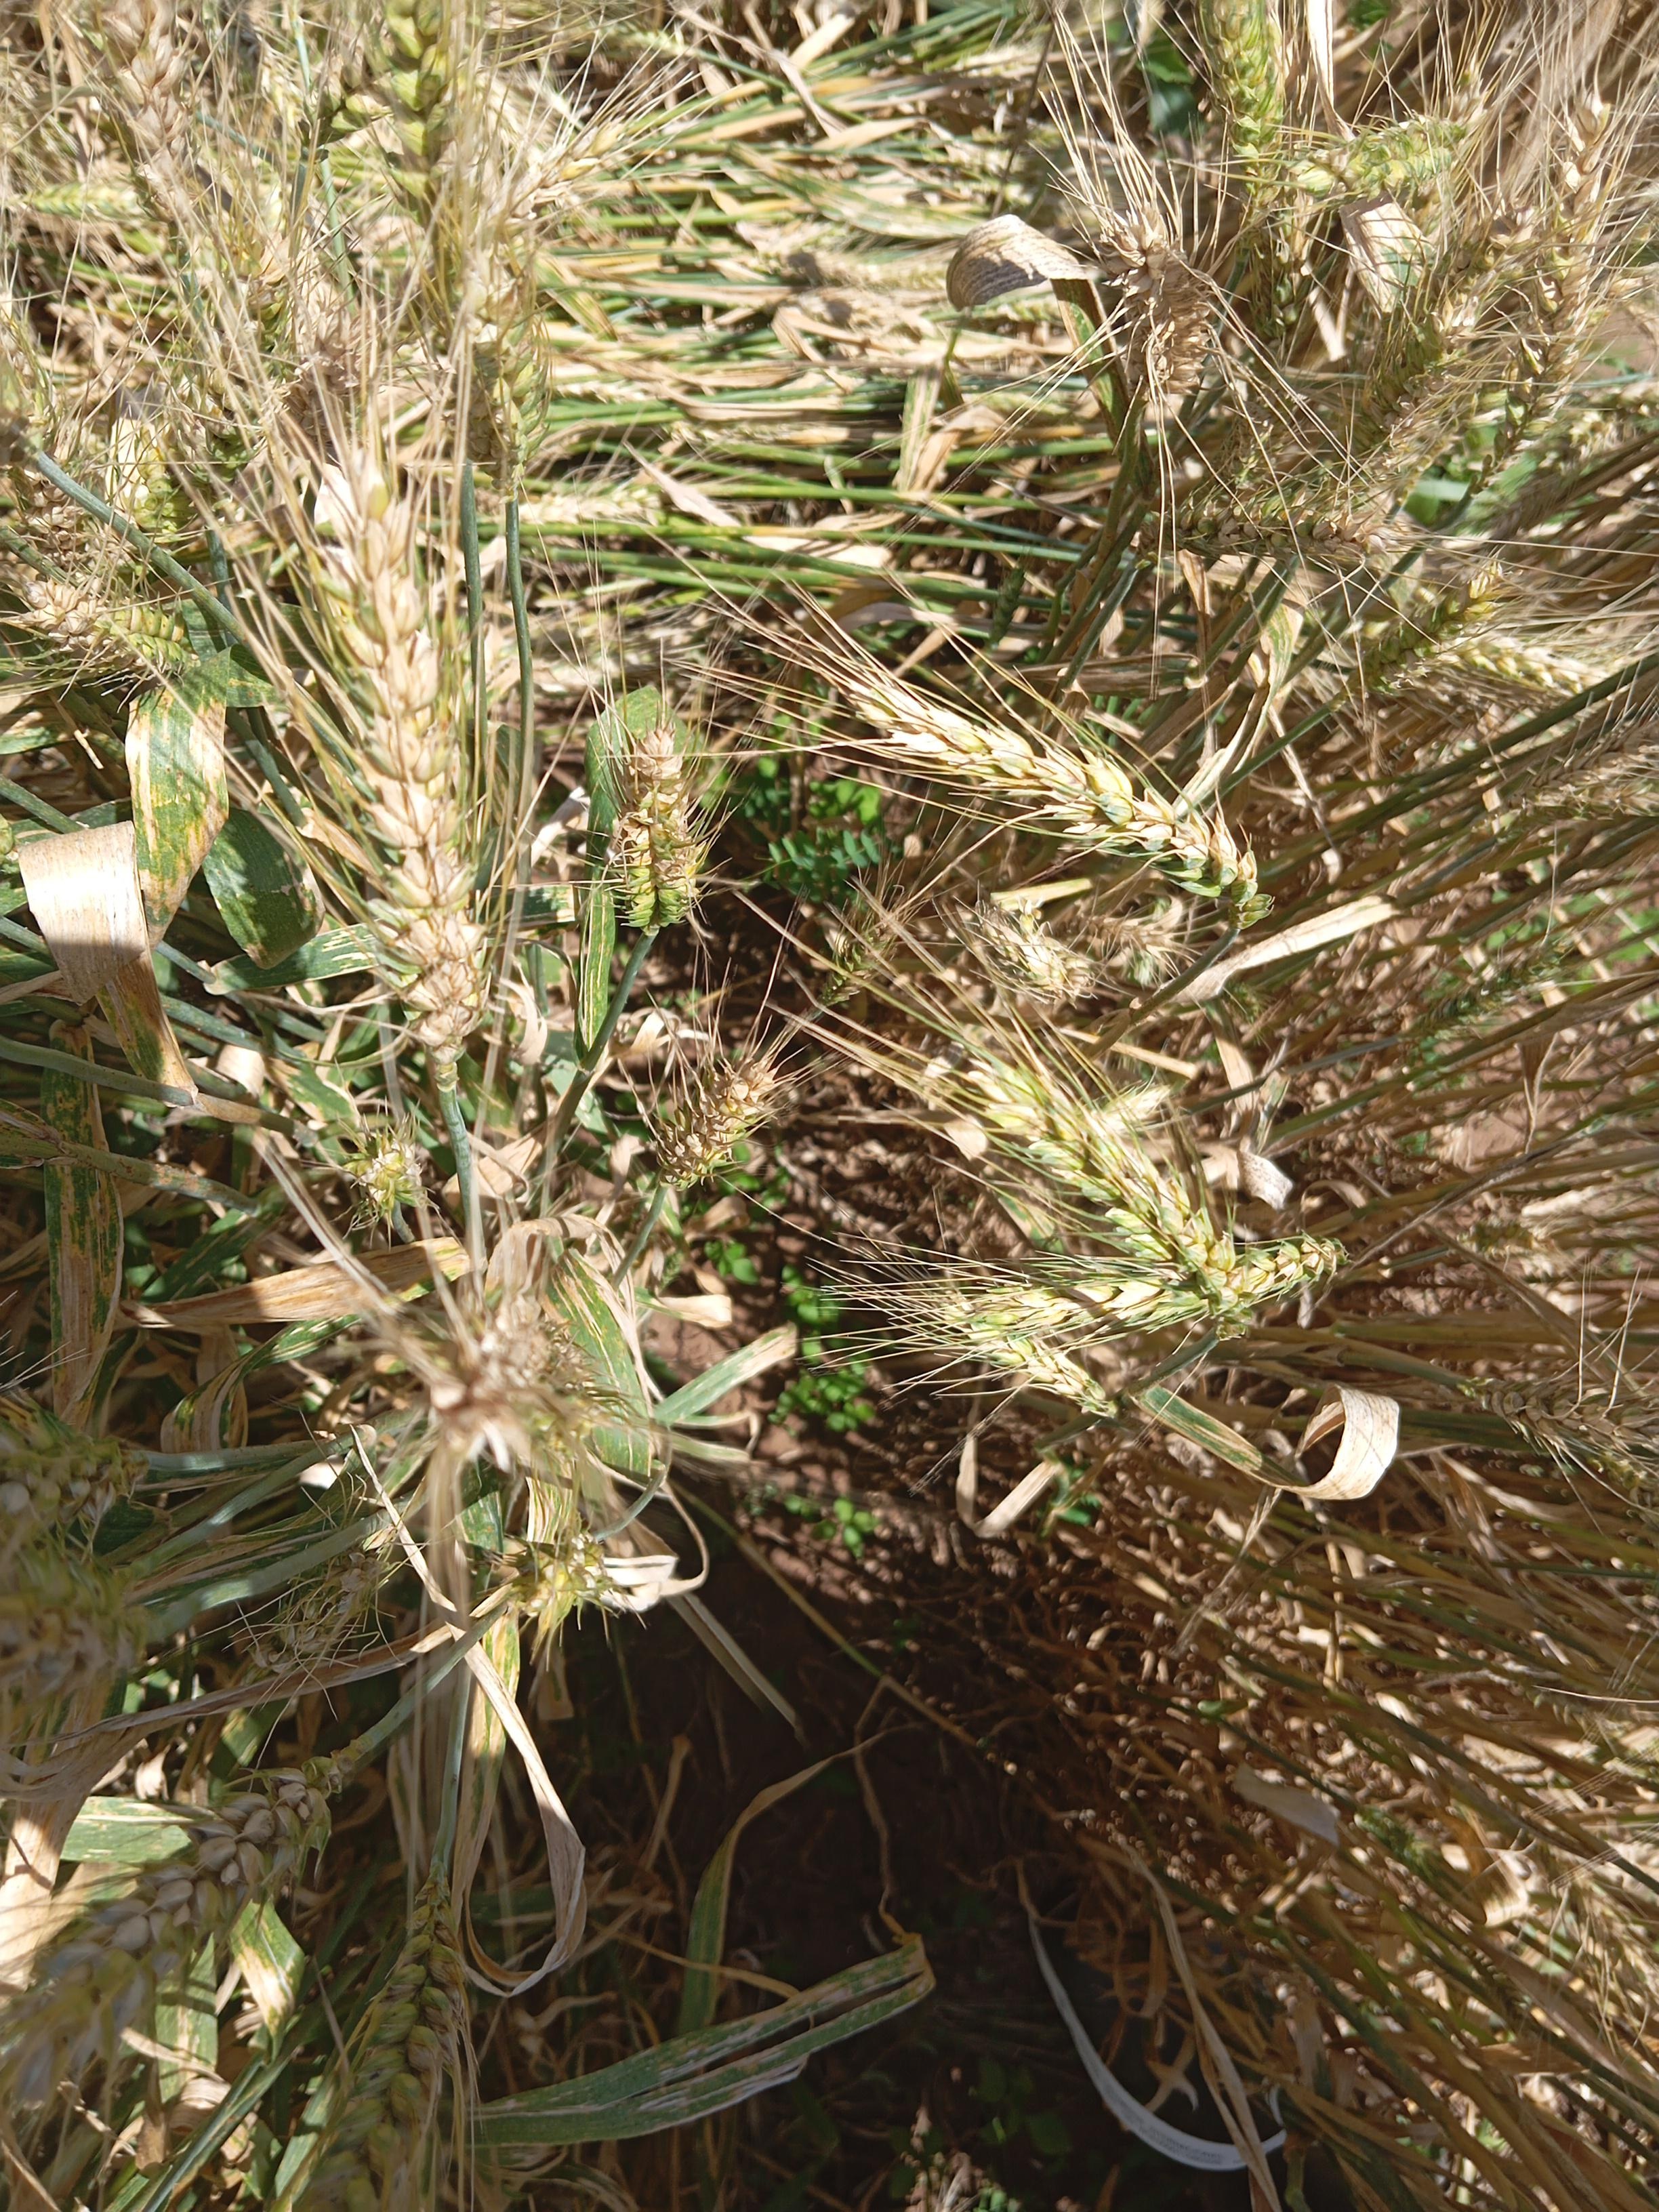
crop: wheat
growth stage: maturity
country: Kenya
